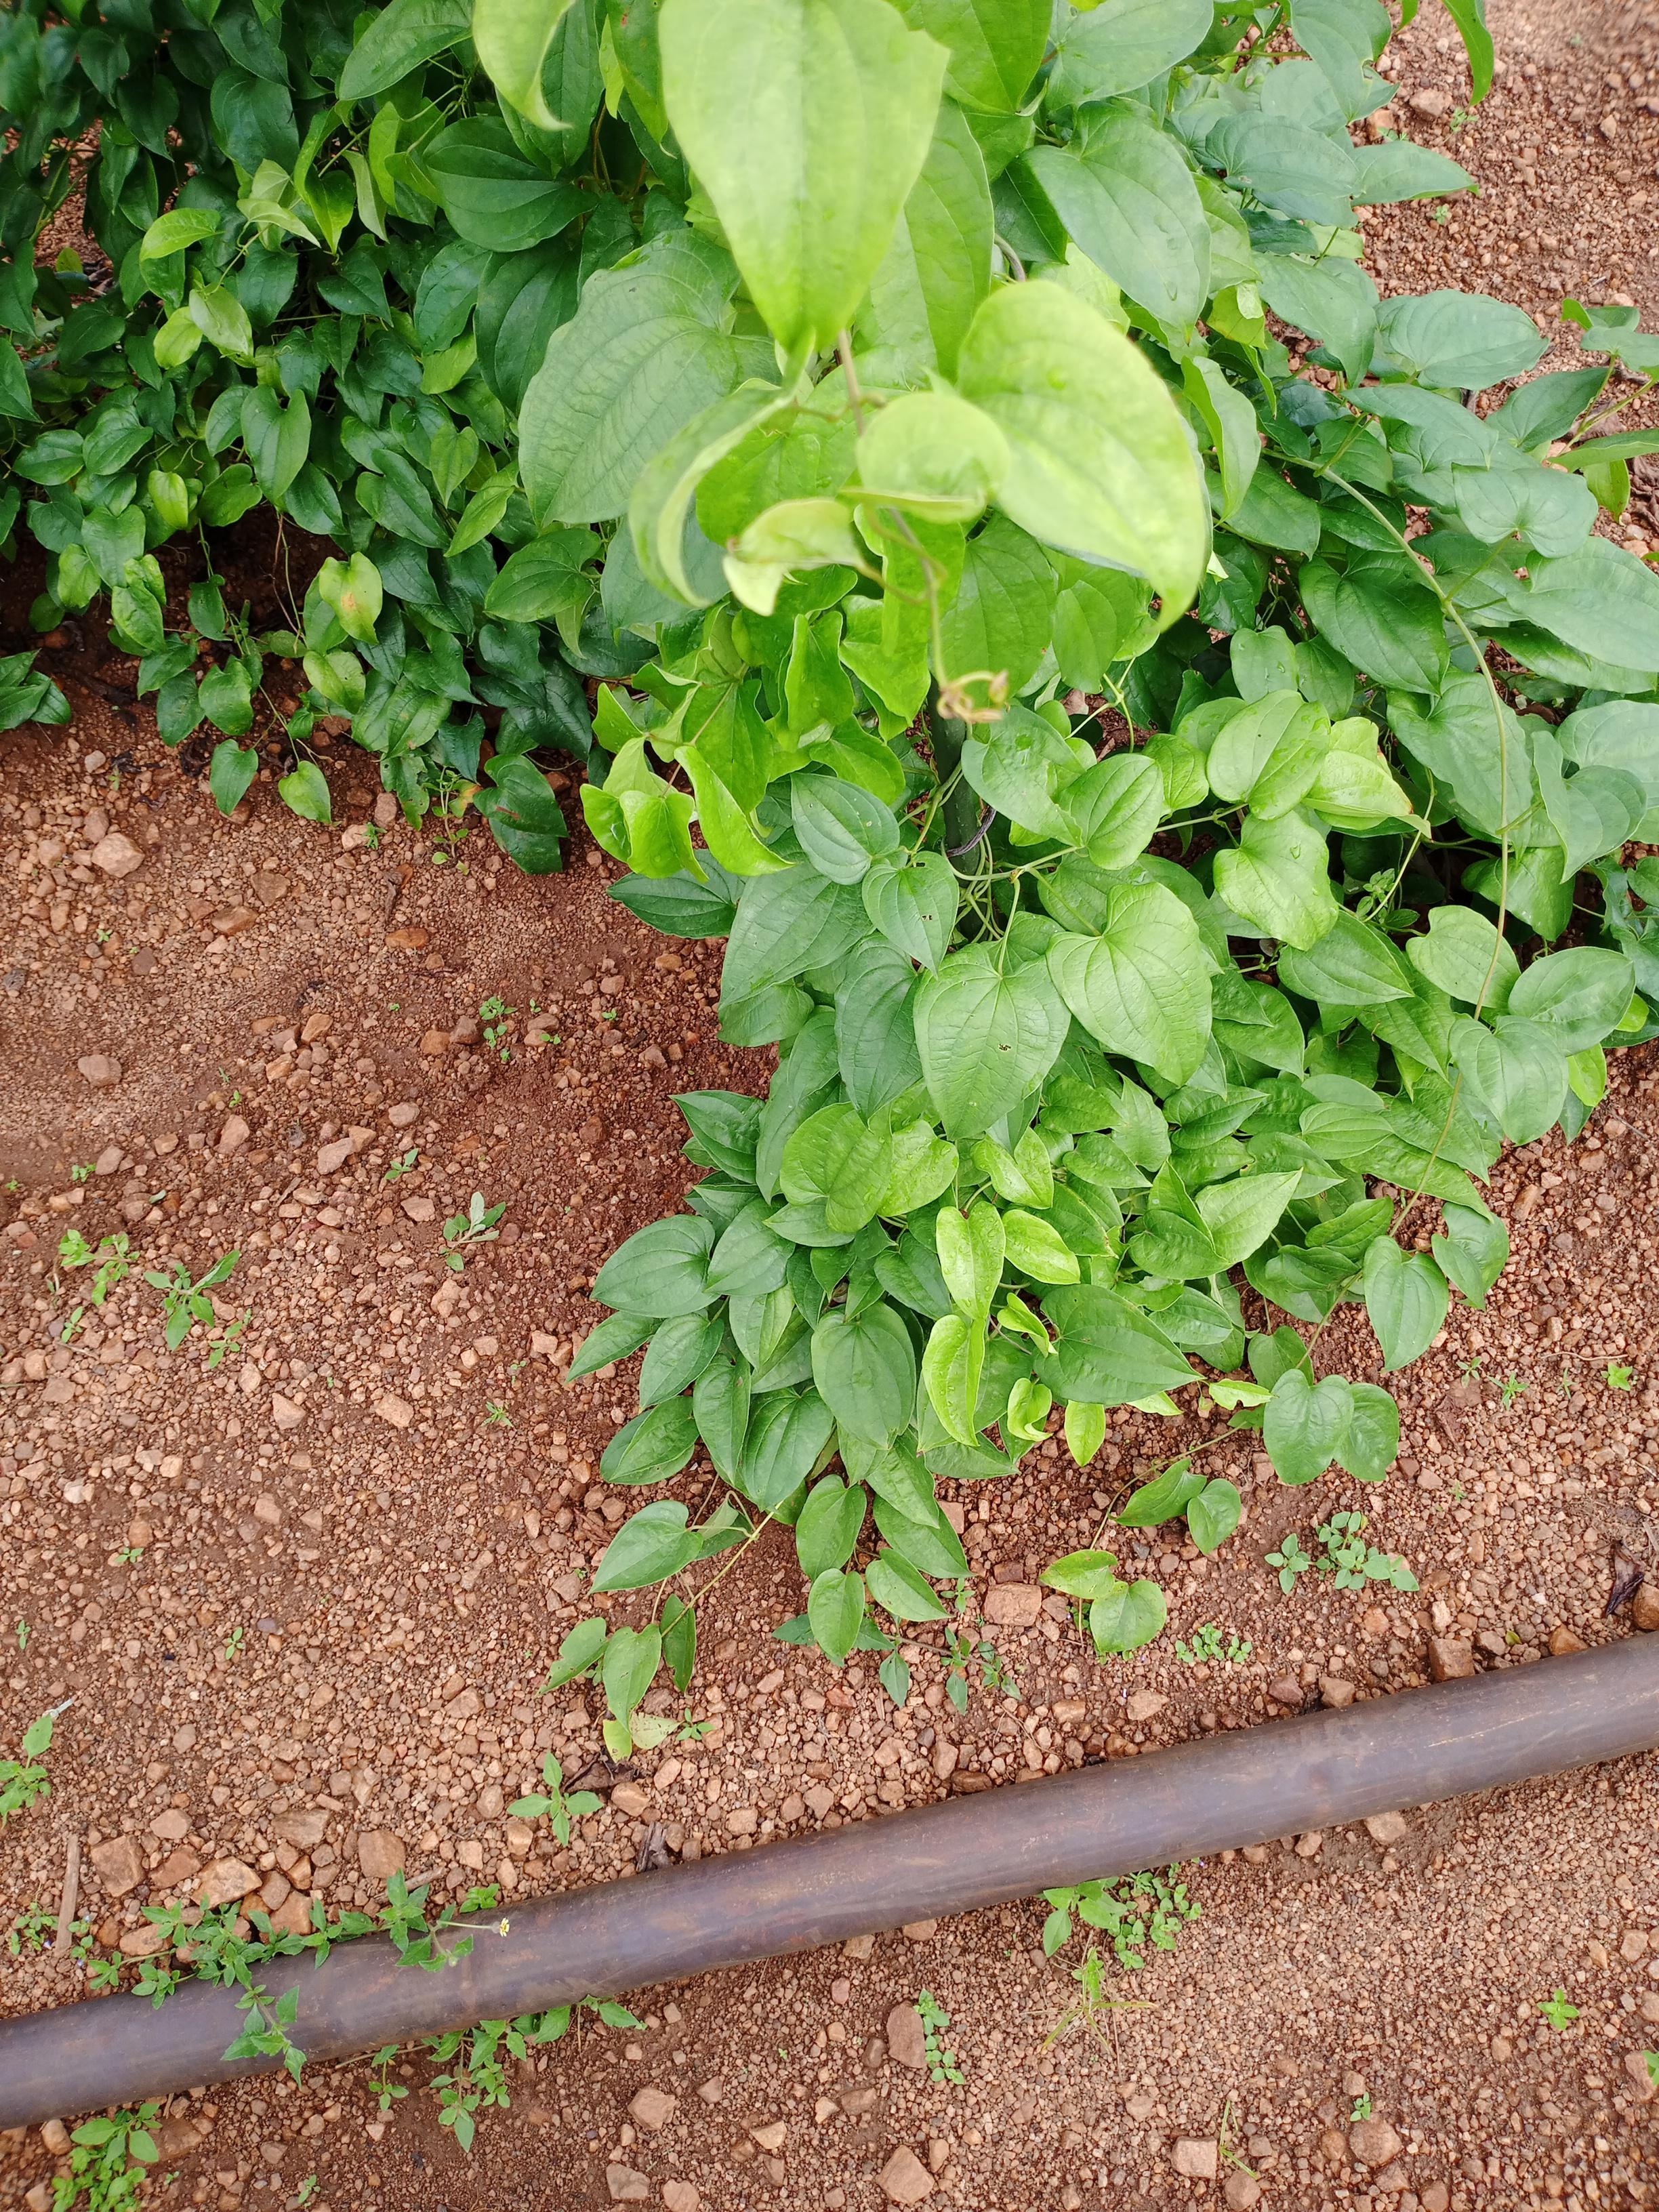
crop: yam
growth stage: vegetative
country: Nigeria
